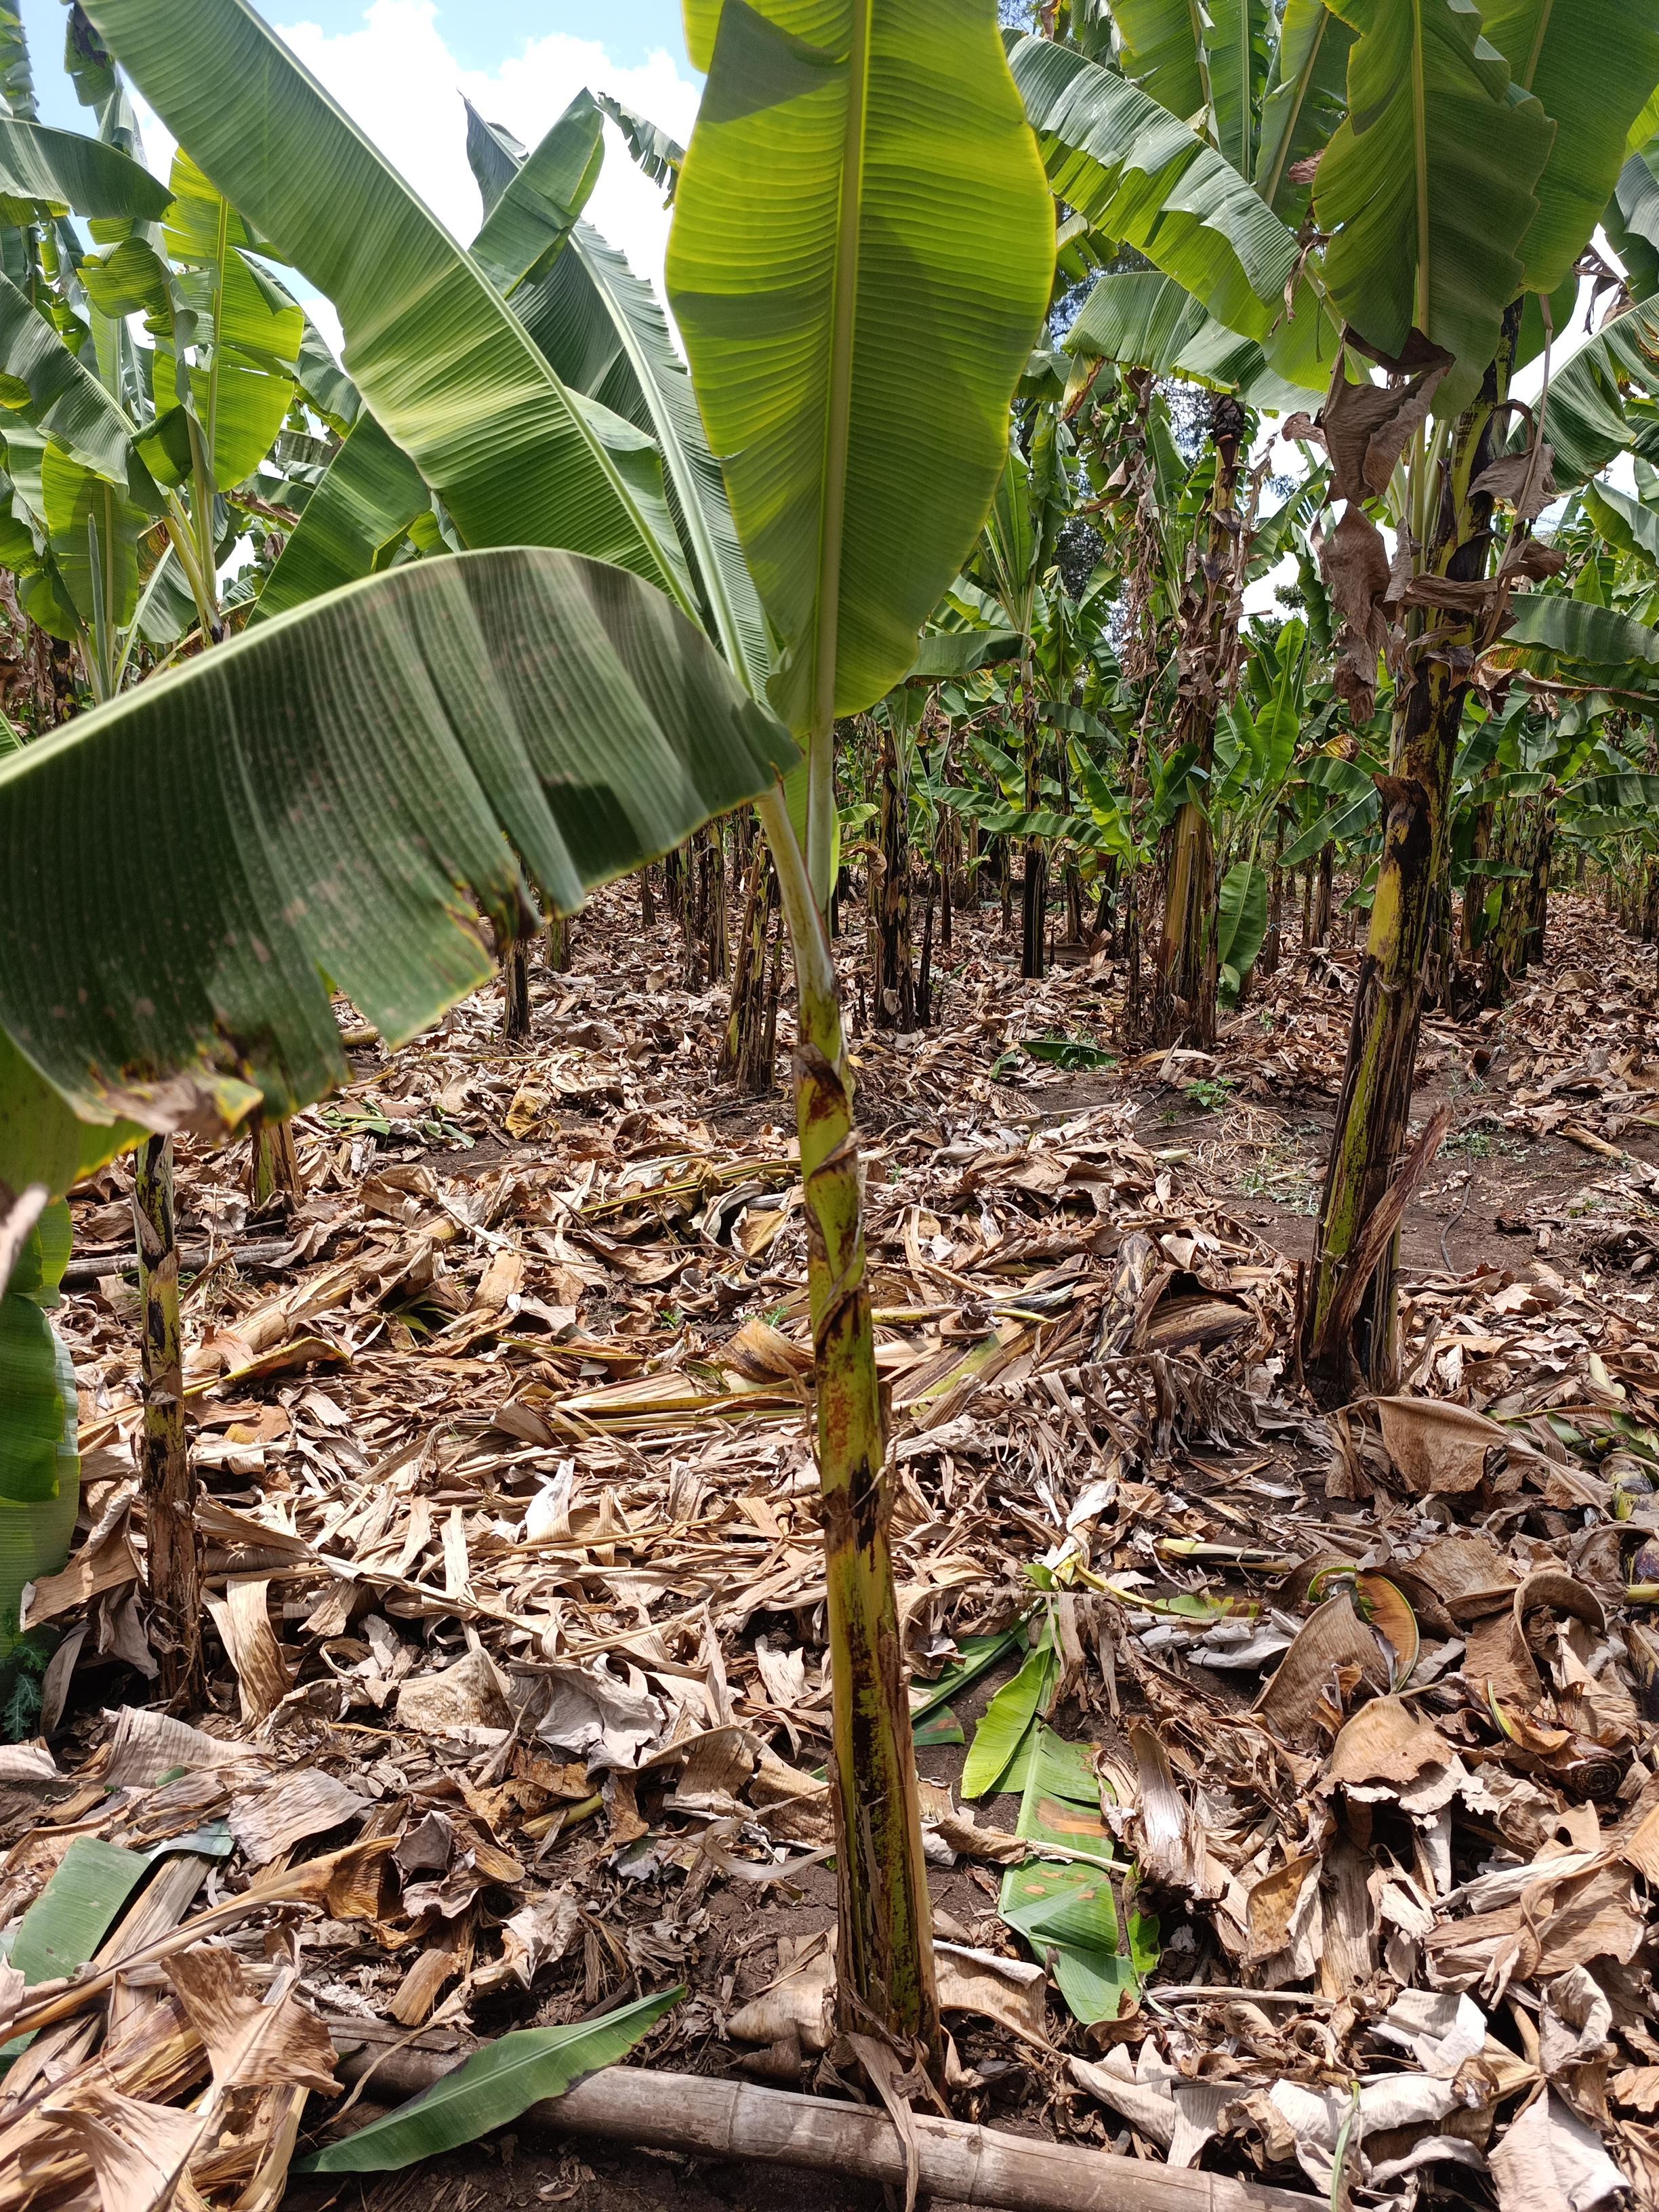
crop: banana
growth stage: vegetative
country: Tanzania
